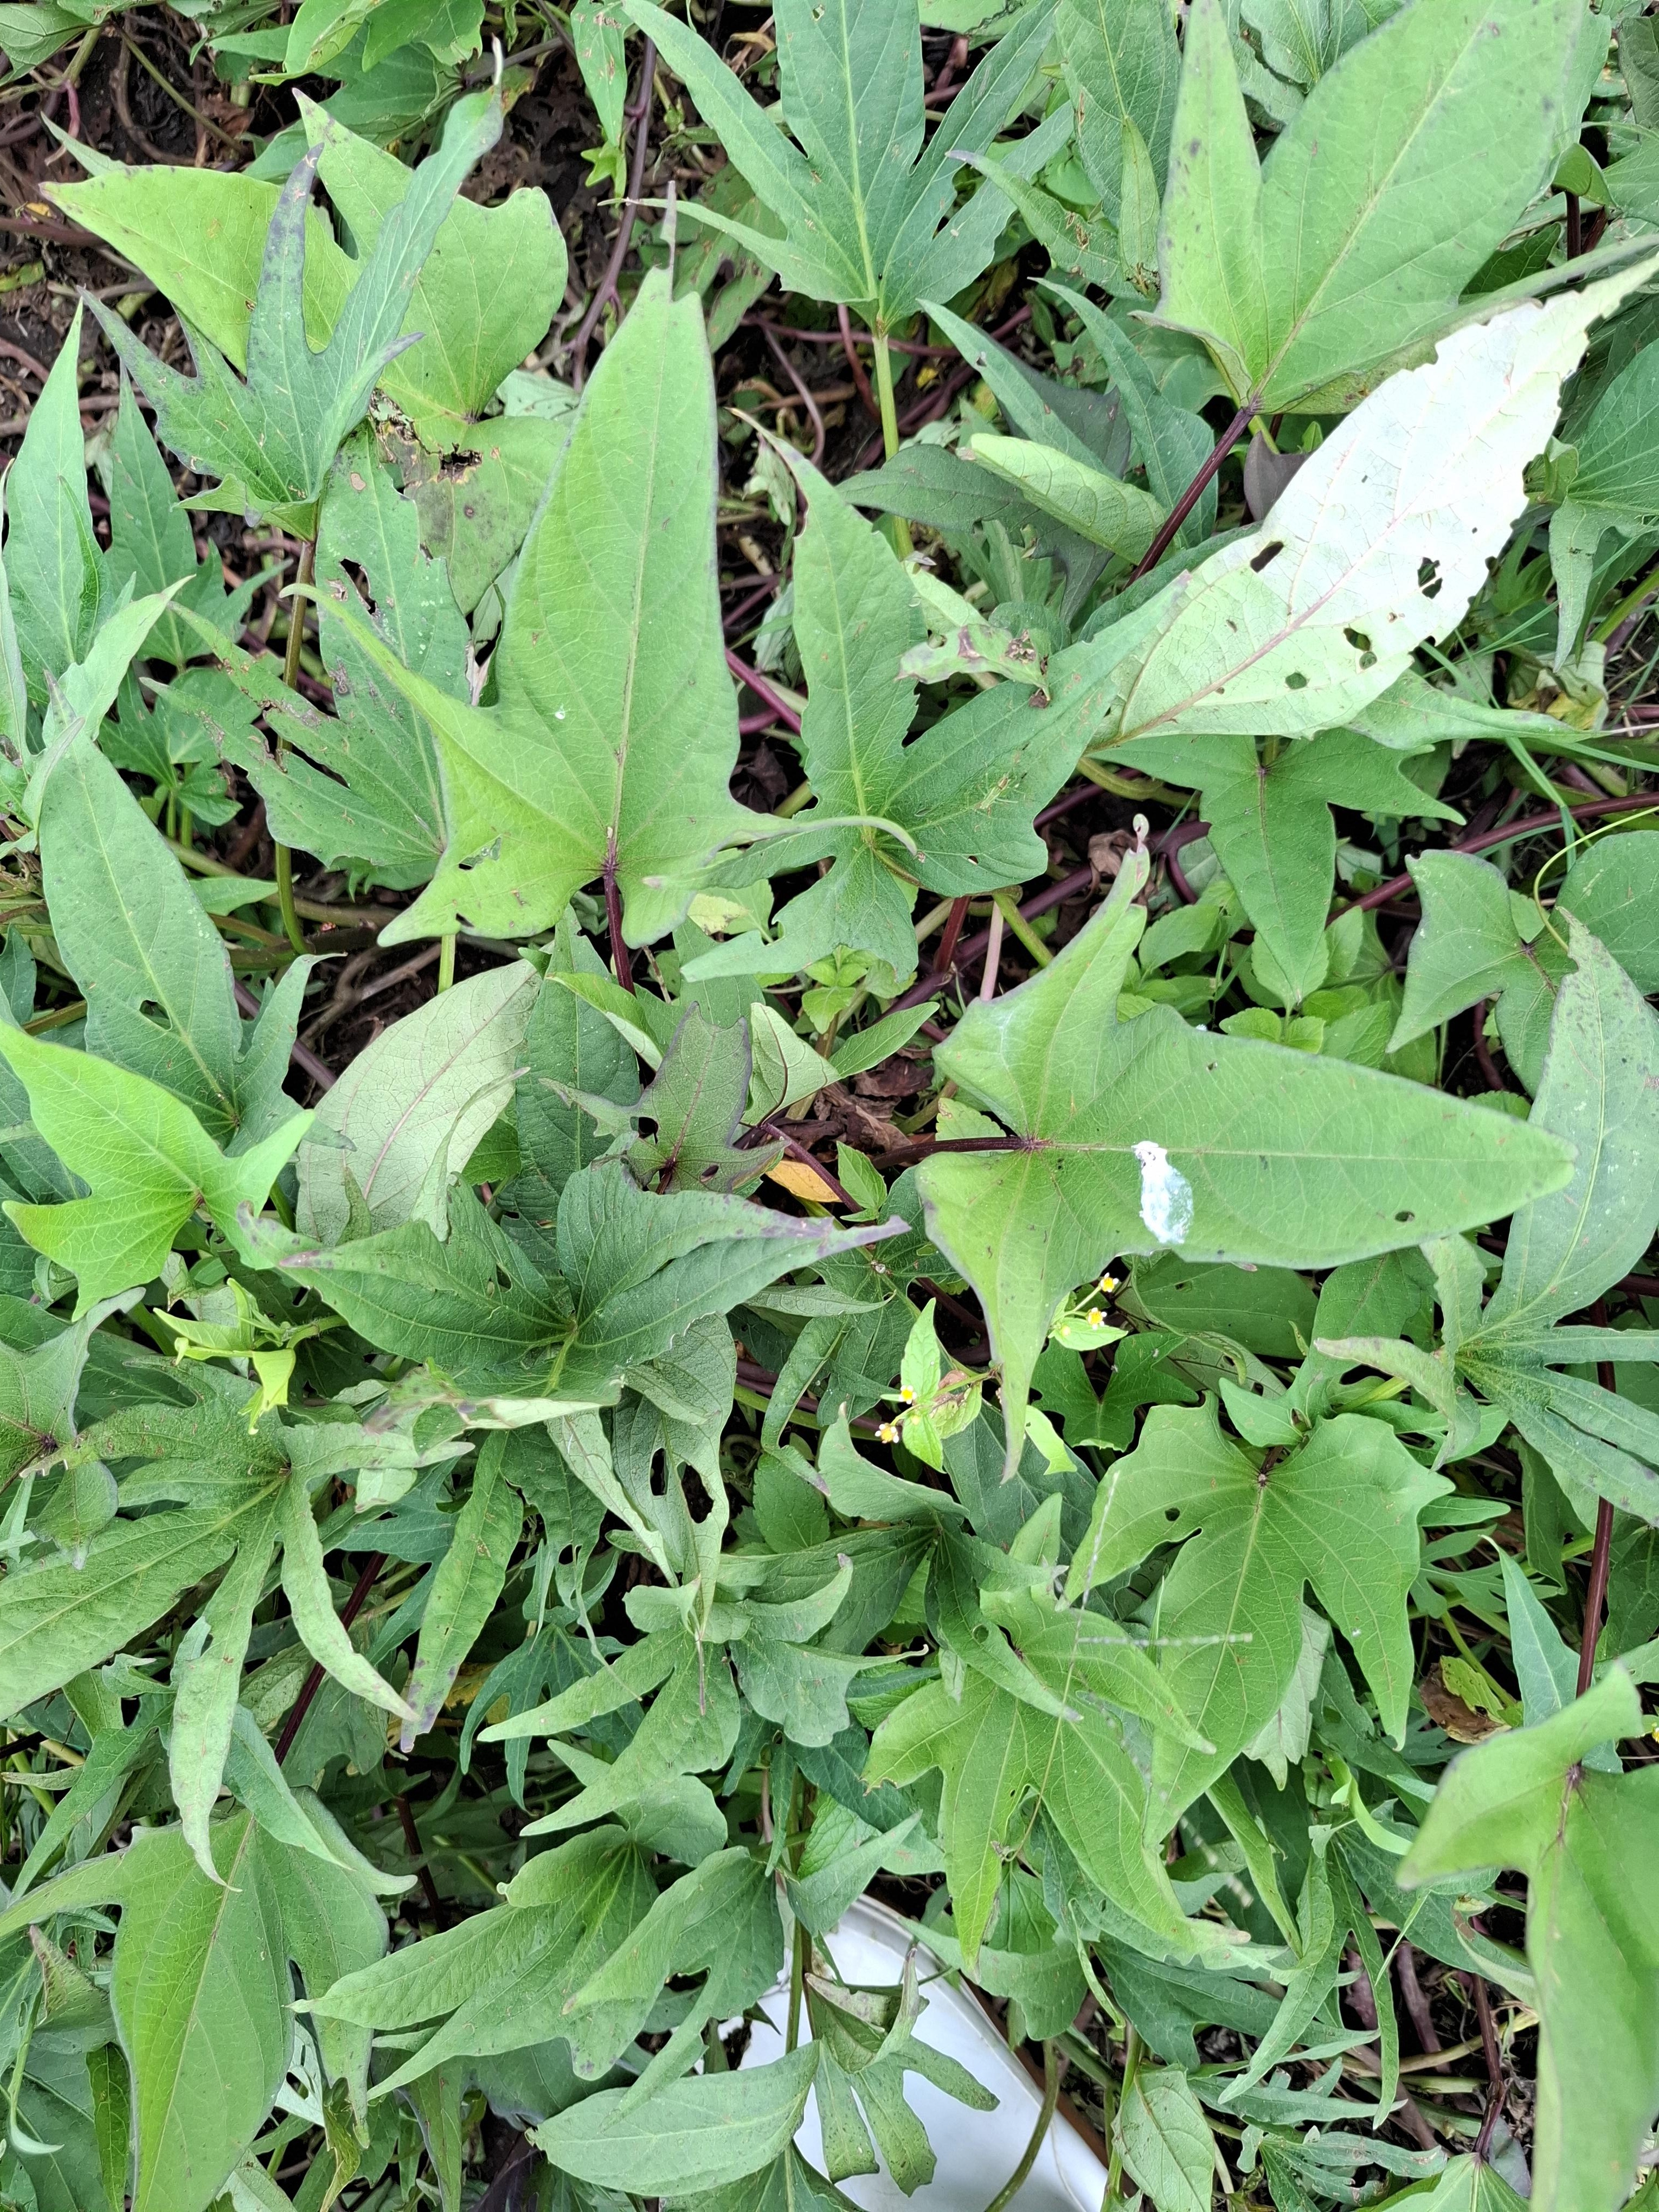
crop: sorghum
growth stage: harvest maturity
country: Tanzania
